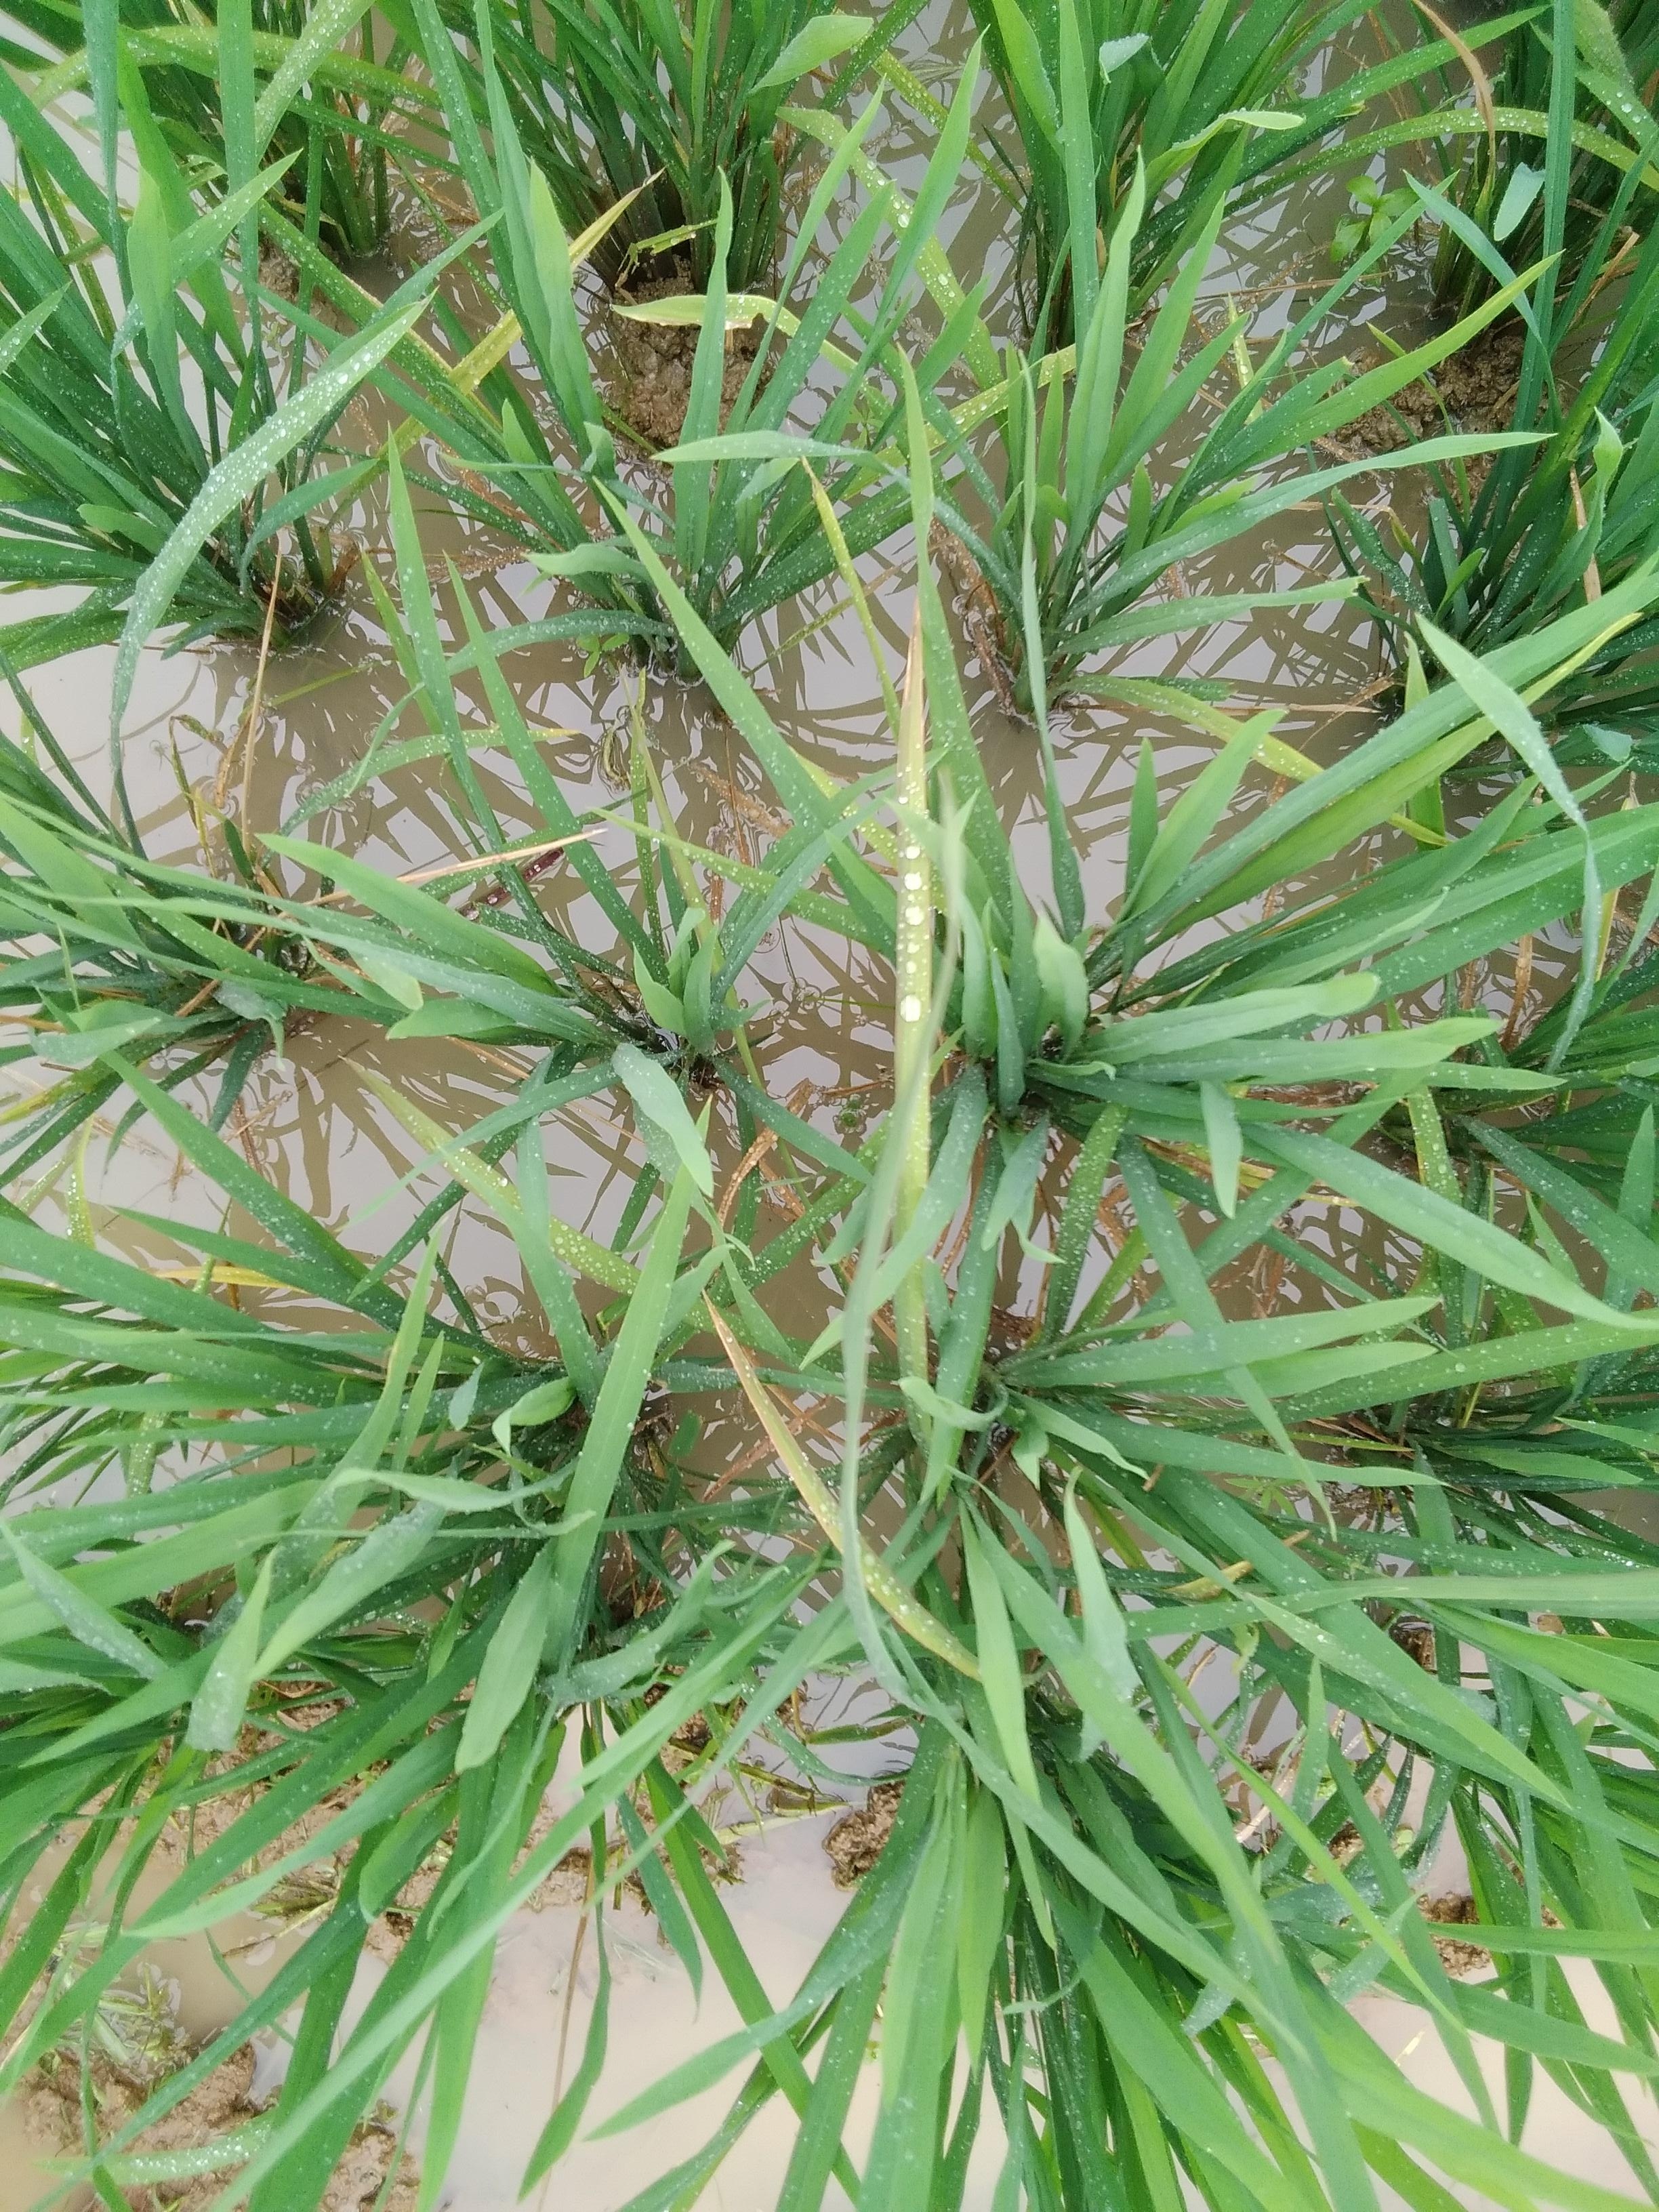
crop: rice
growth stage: vegetative
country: Nigeria
